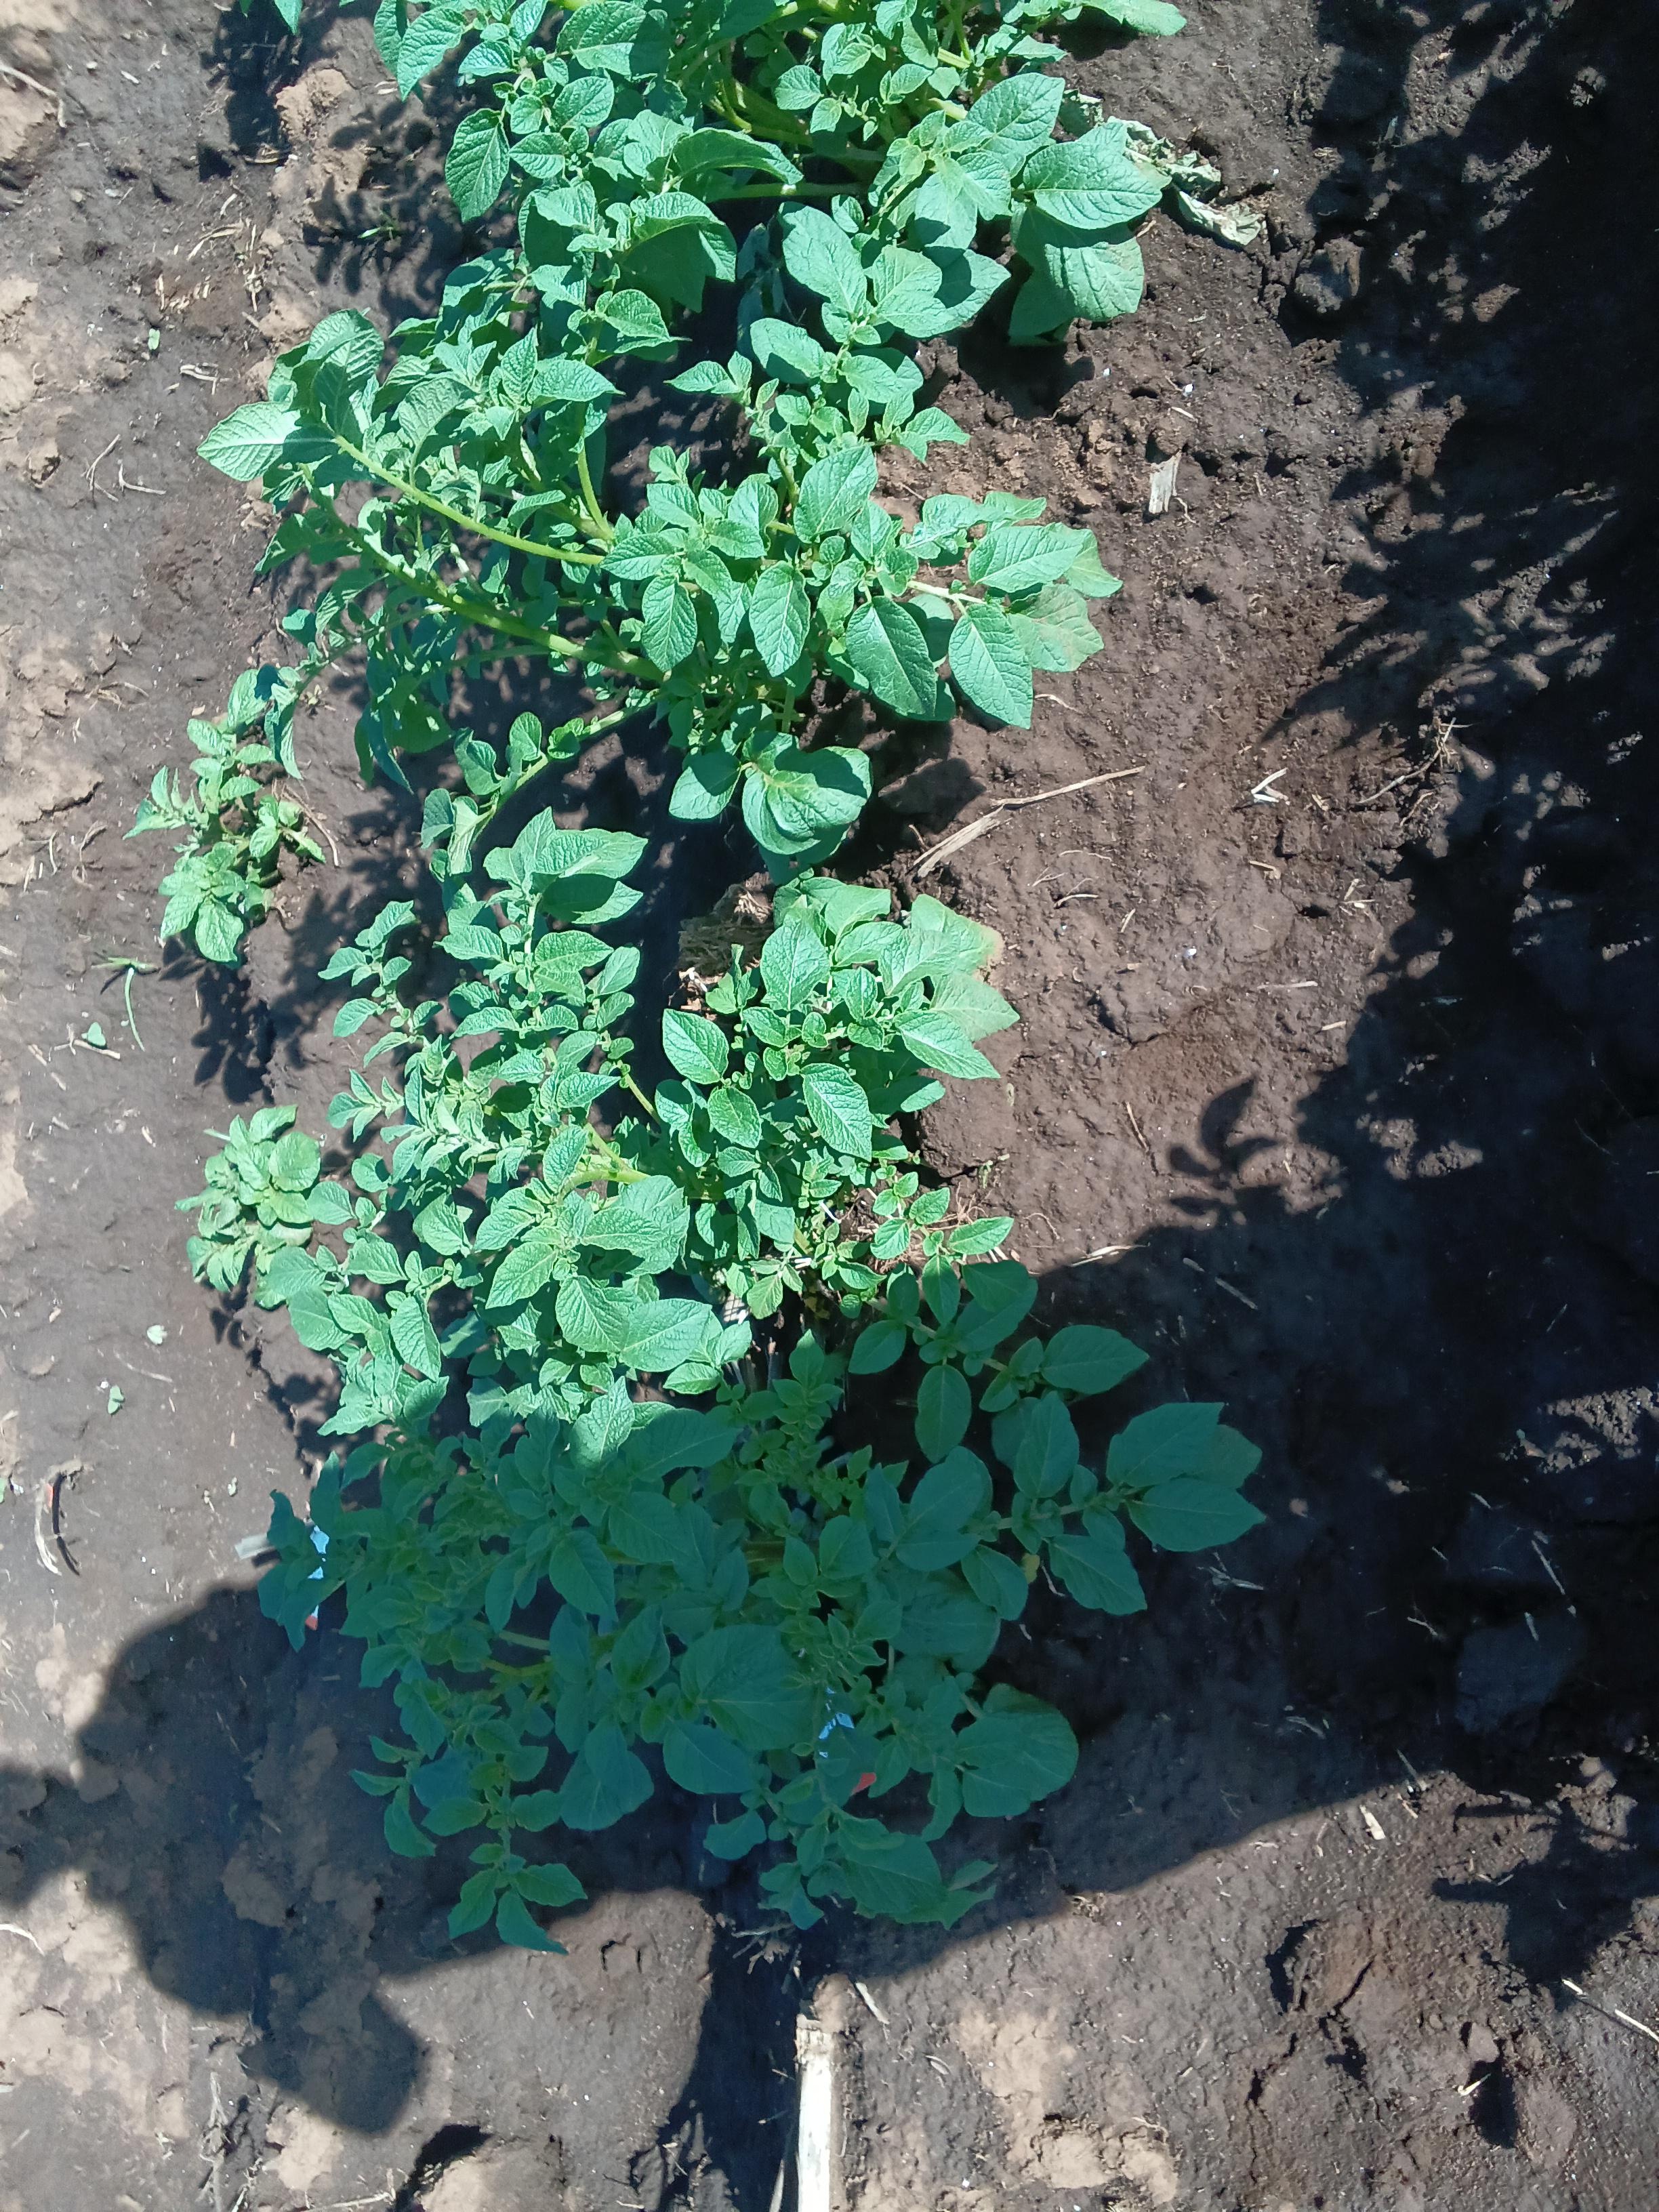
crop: potato
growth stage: vegetative
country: Kenya
